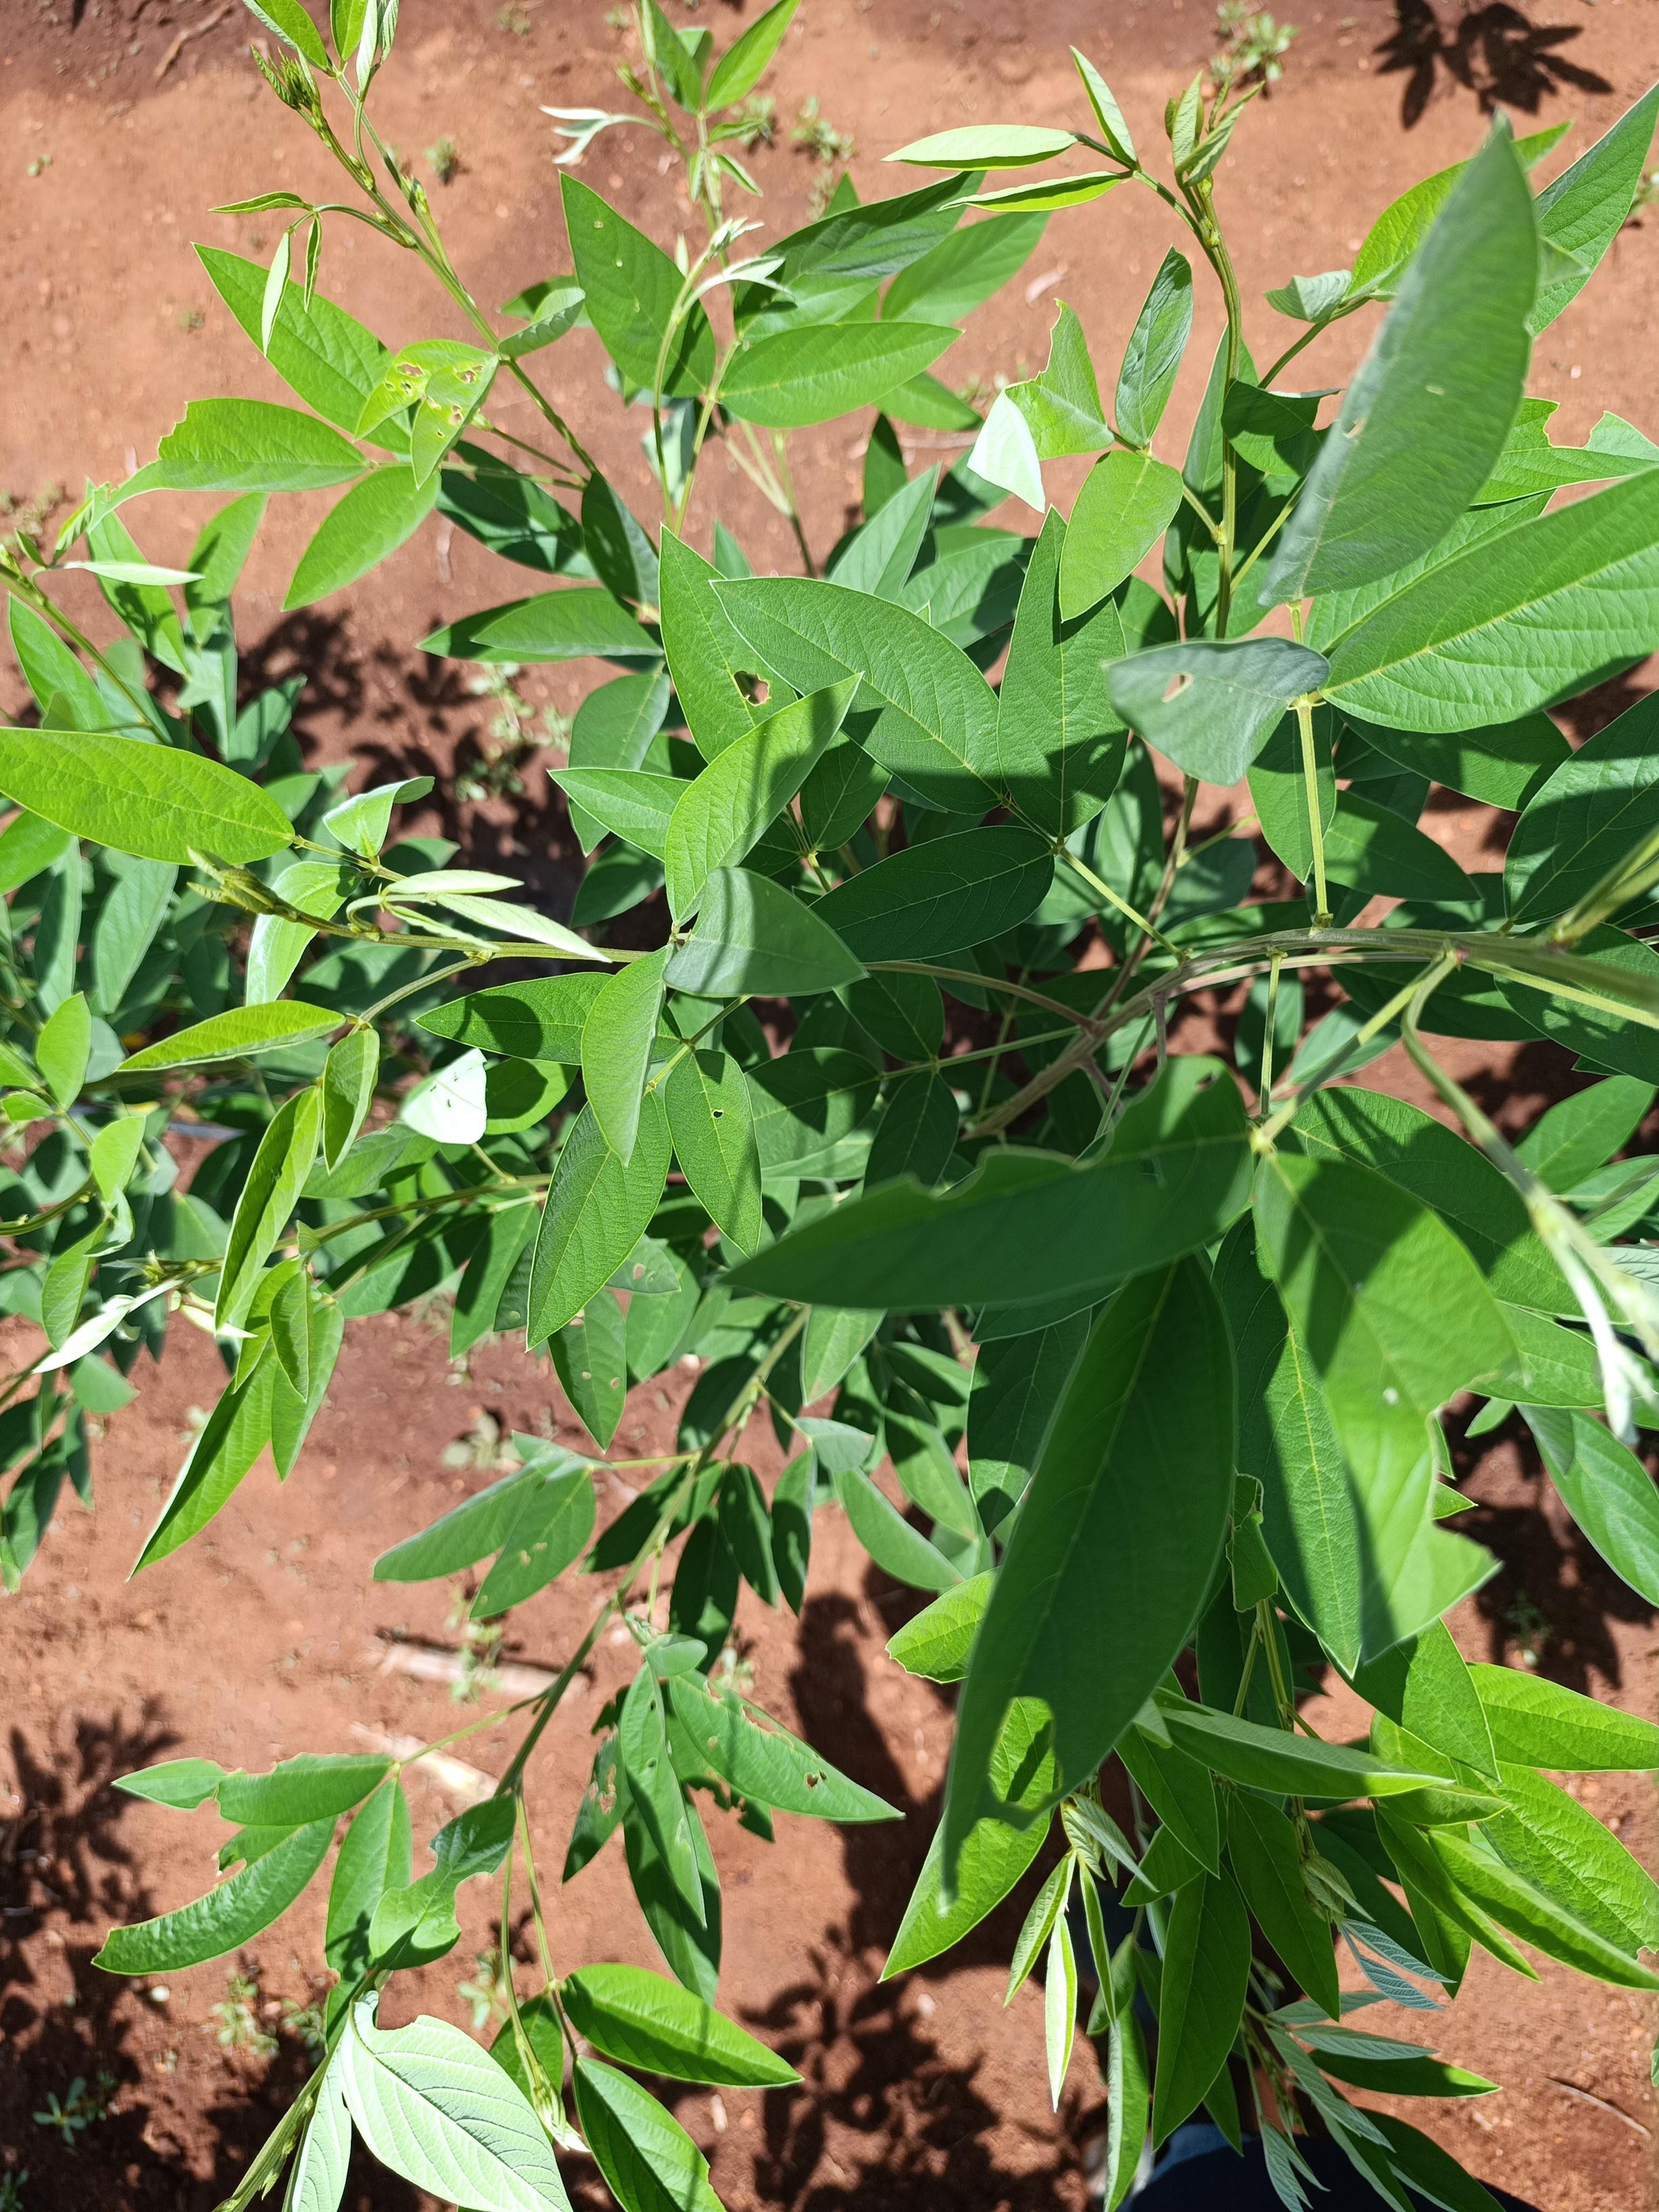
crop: pigeonpea
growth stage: vegetative
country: Kenya
